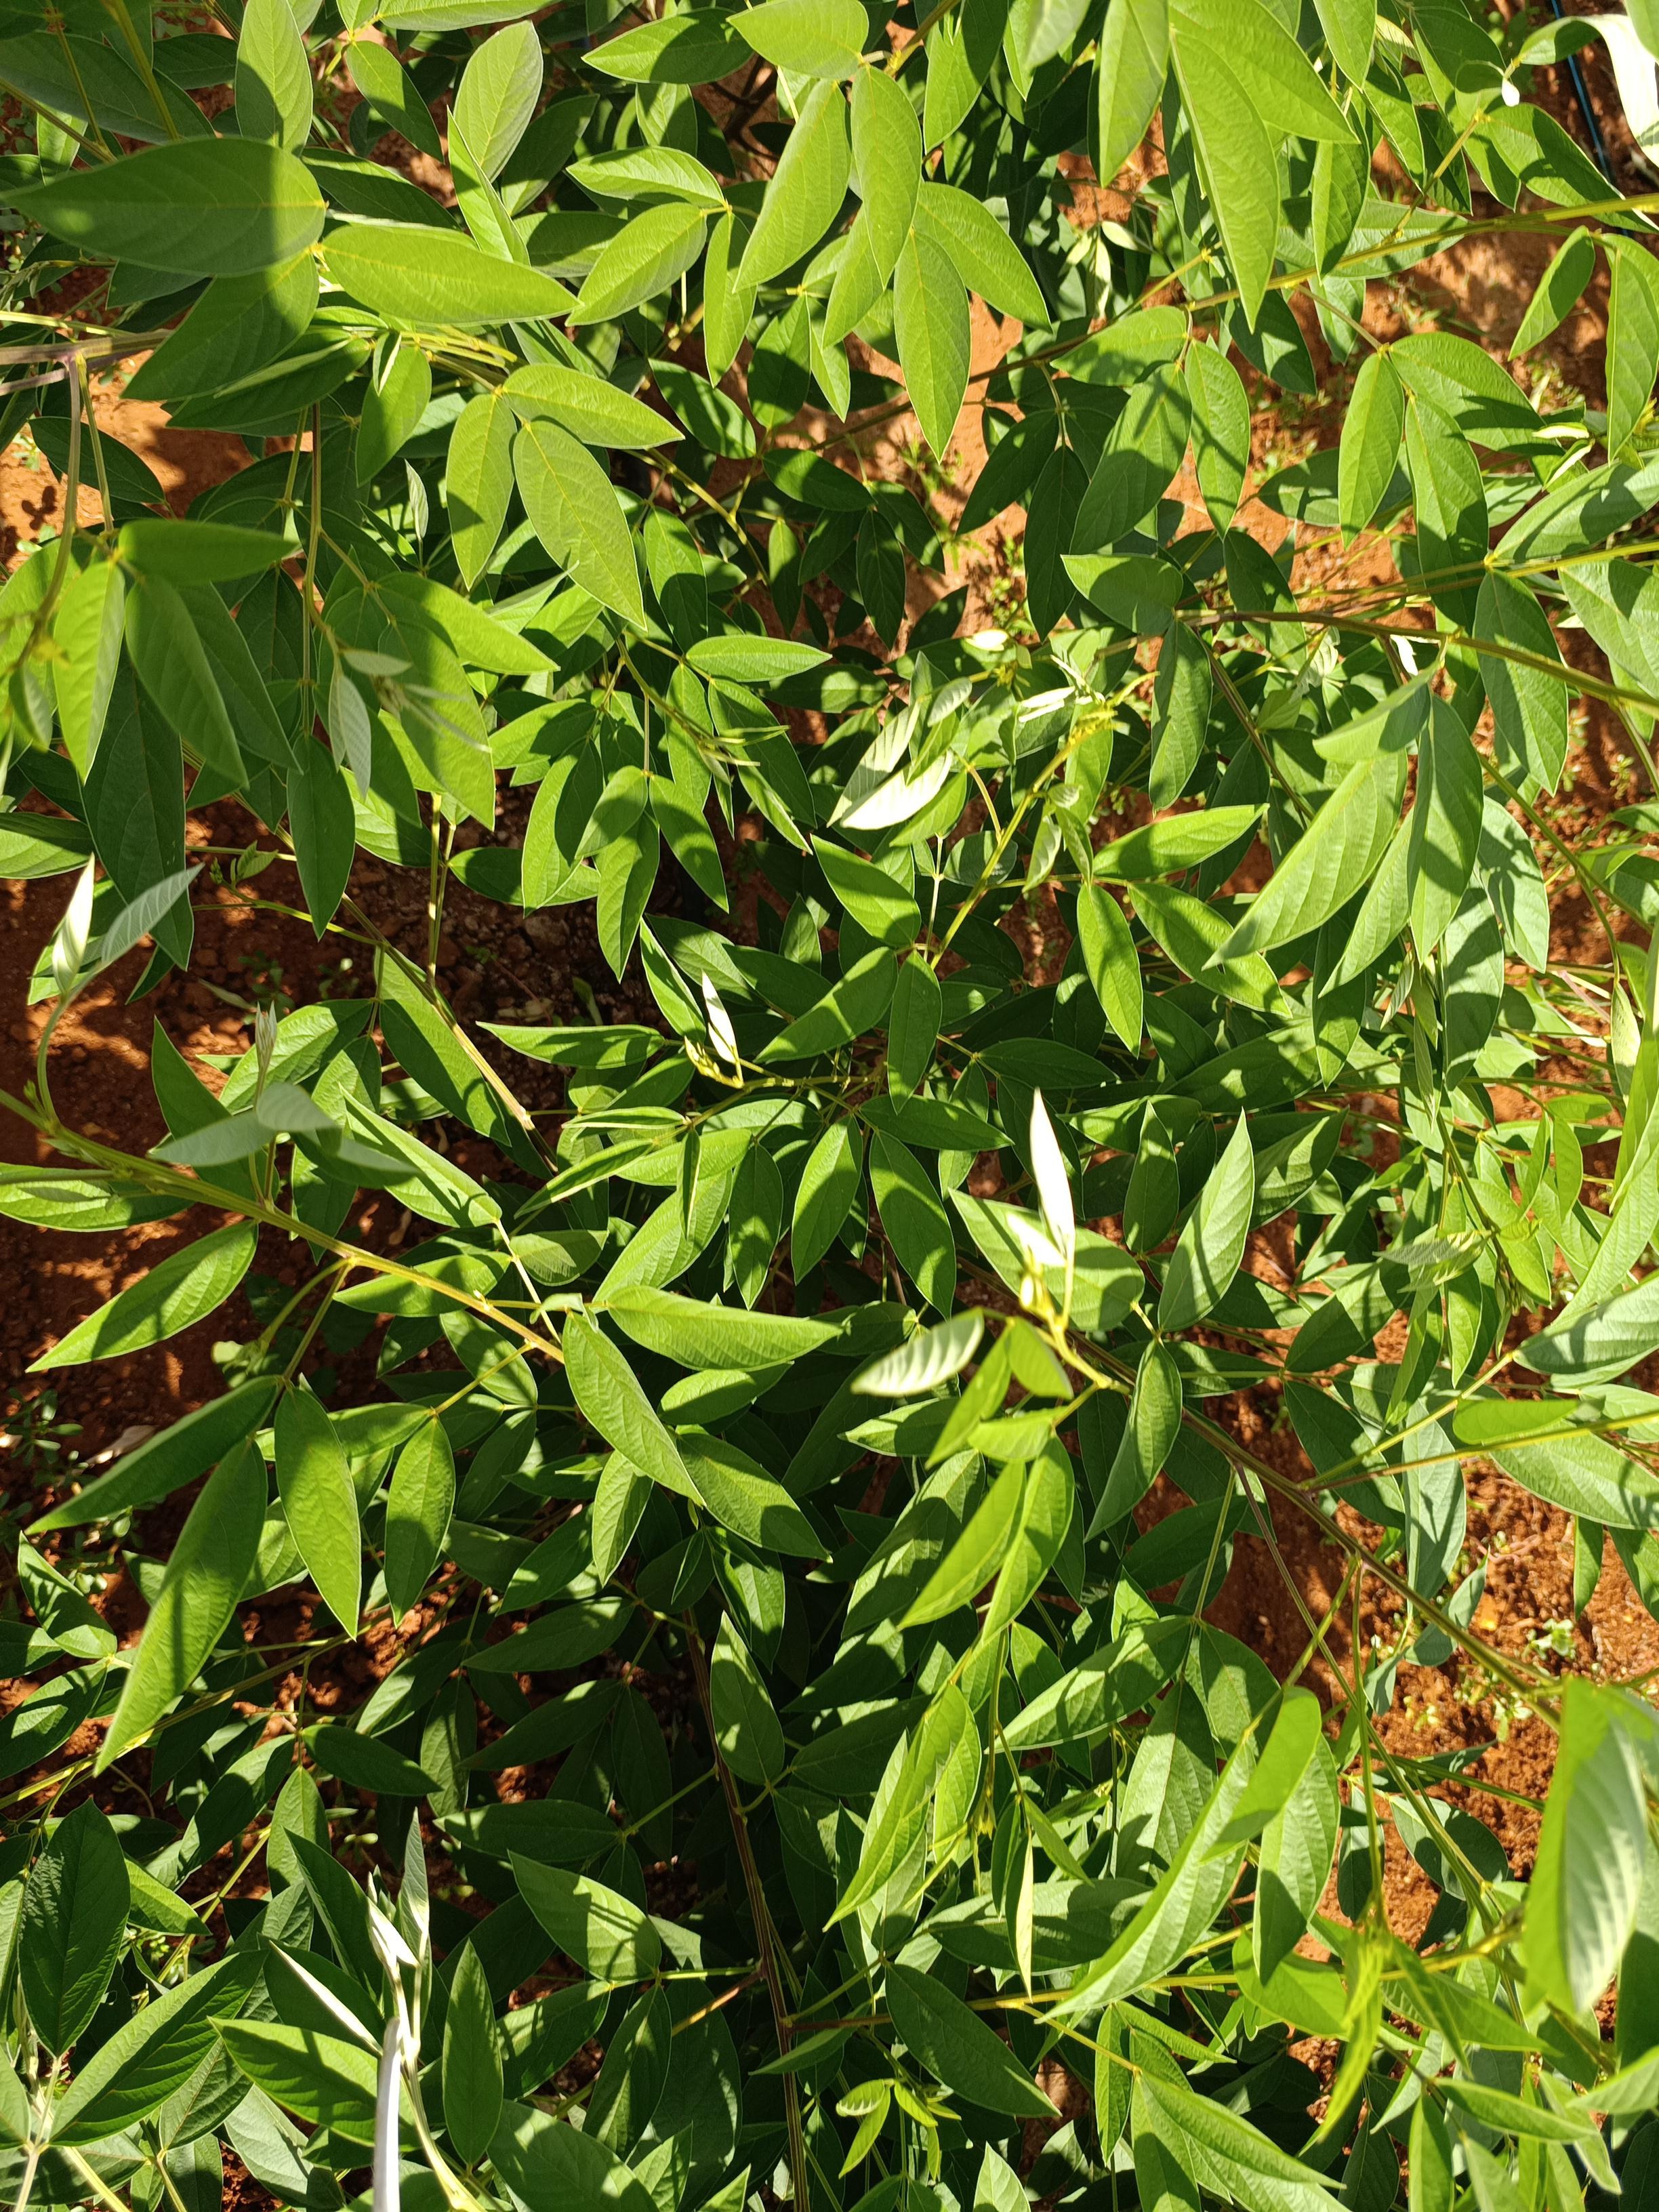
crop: pigeonpea
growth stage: vegetative
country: Kenya
